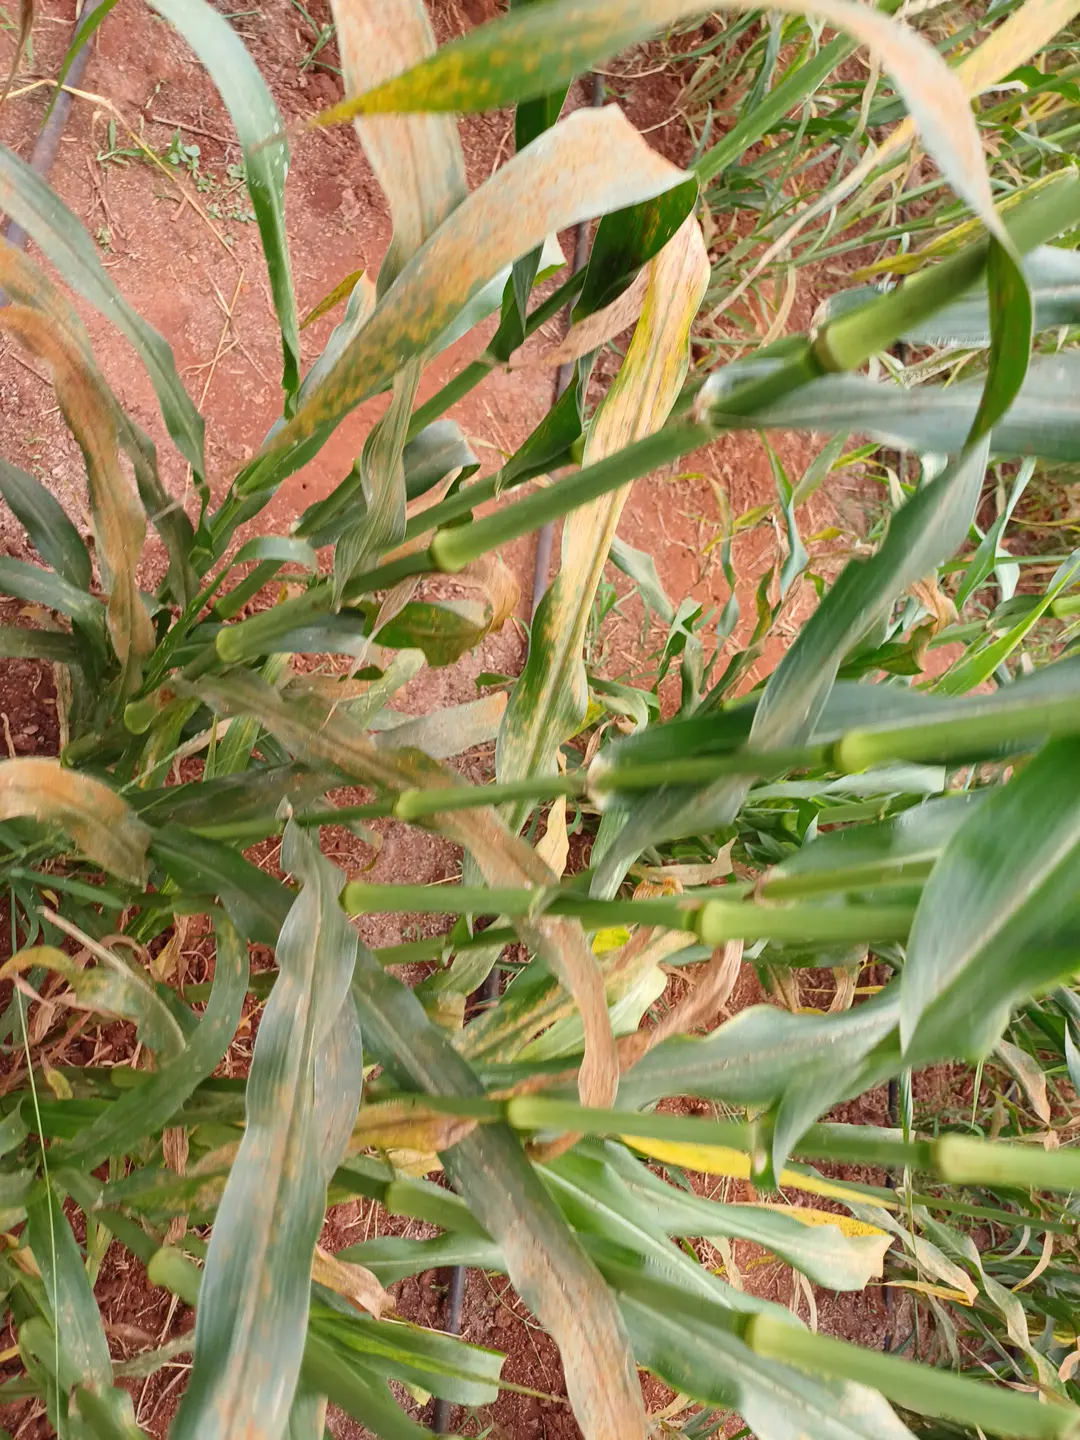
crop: pearl millet
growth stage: filling grain
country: Kenya
